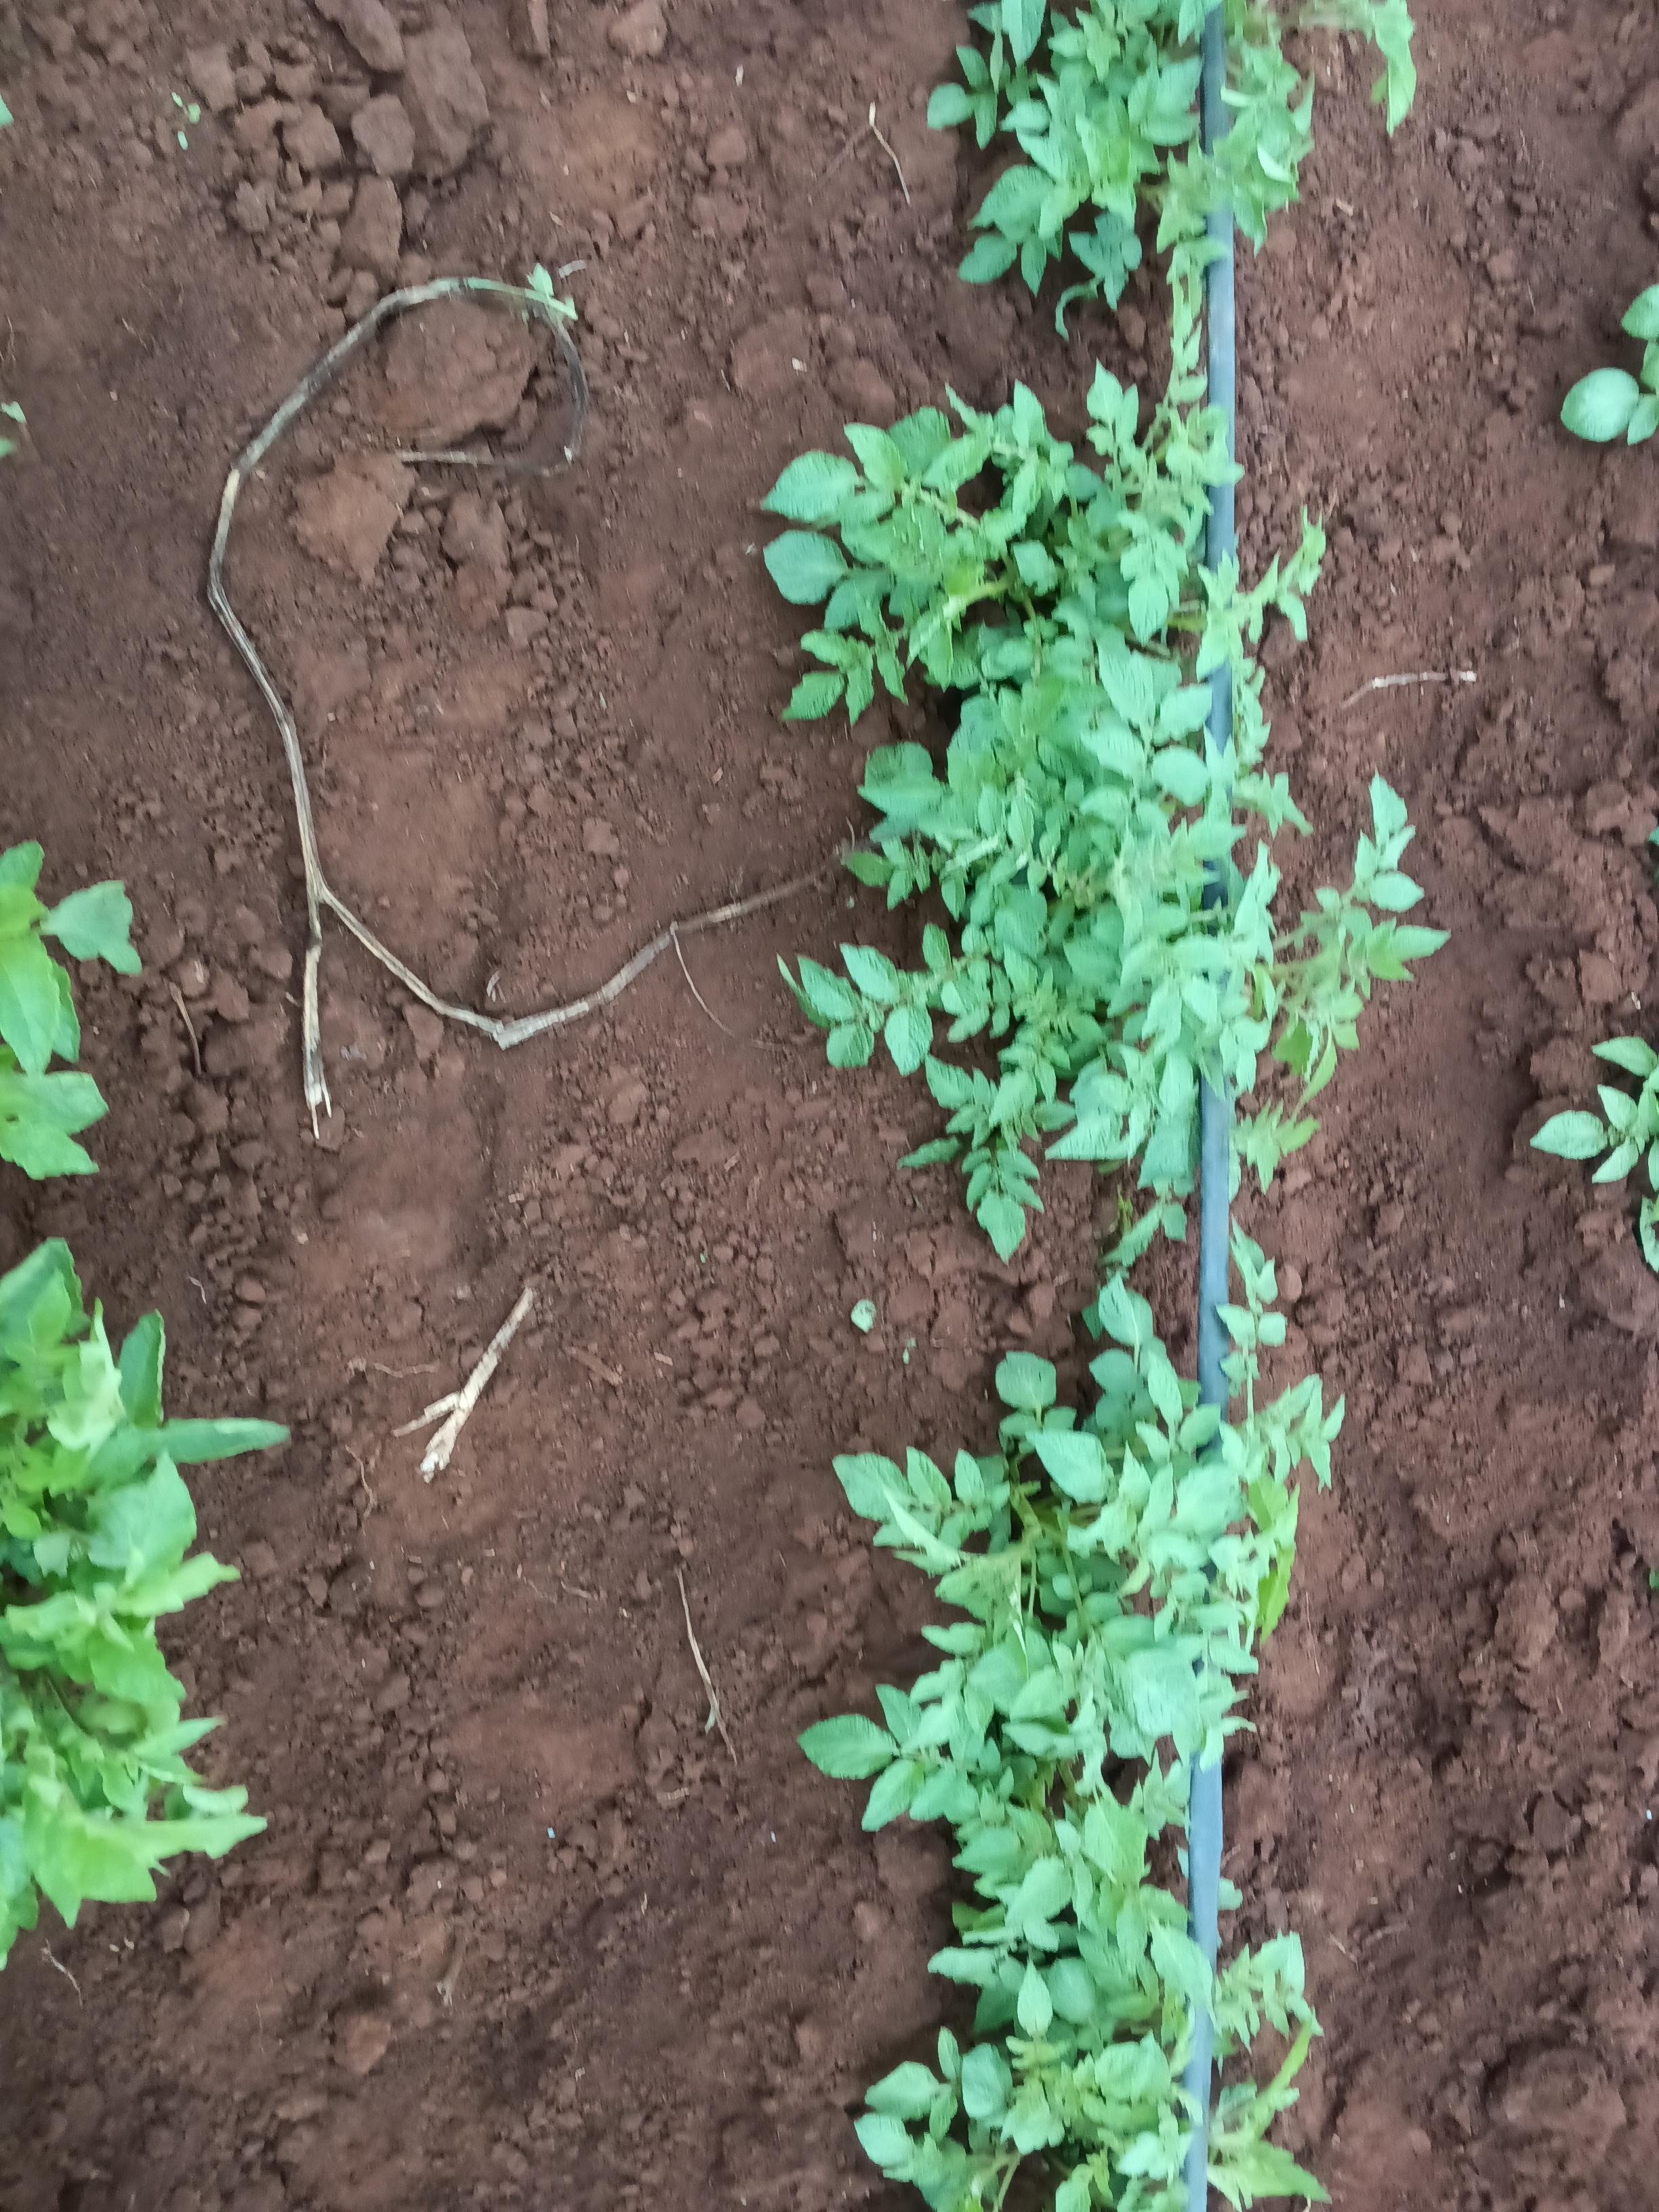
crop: potato
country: Kenya
